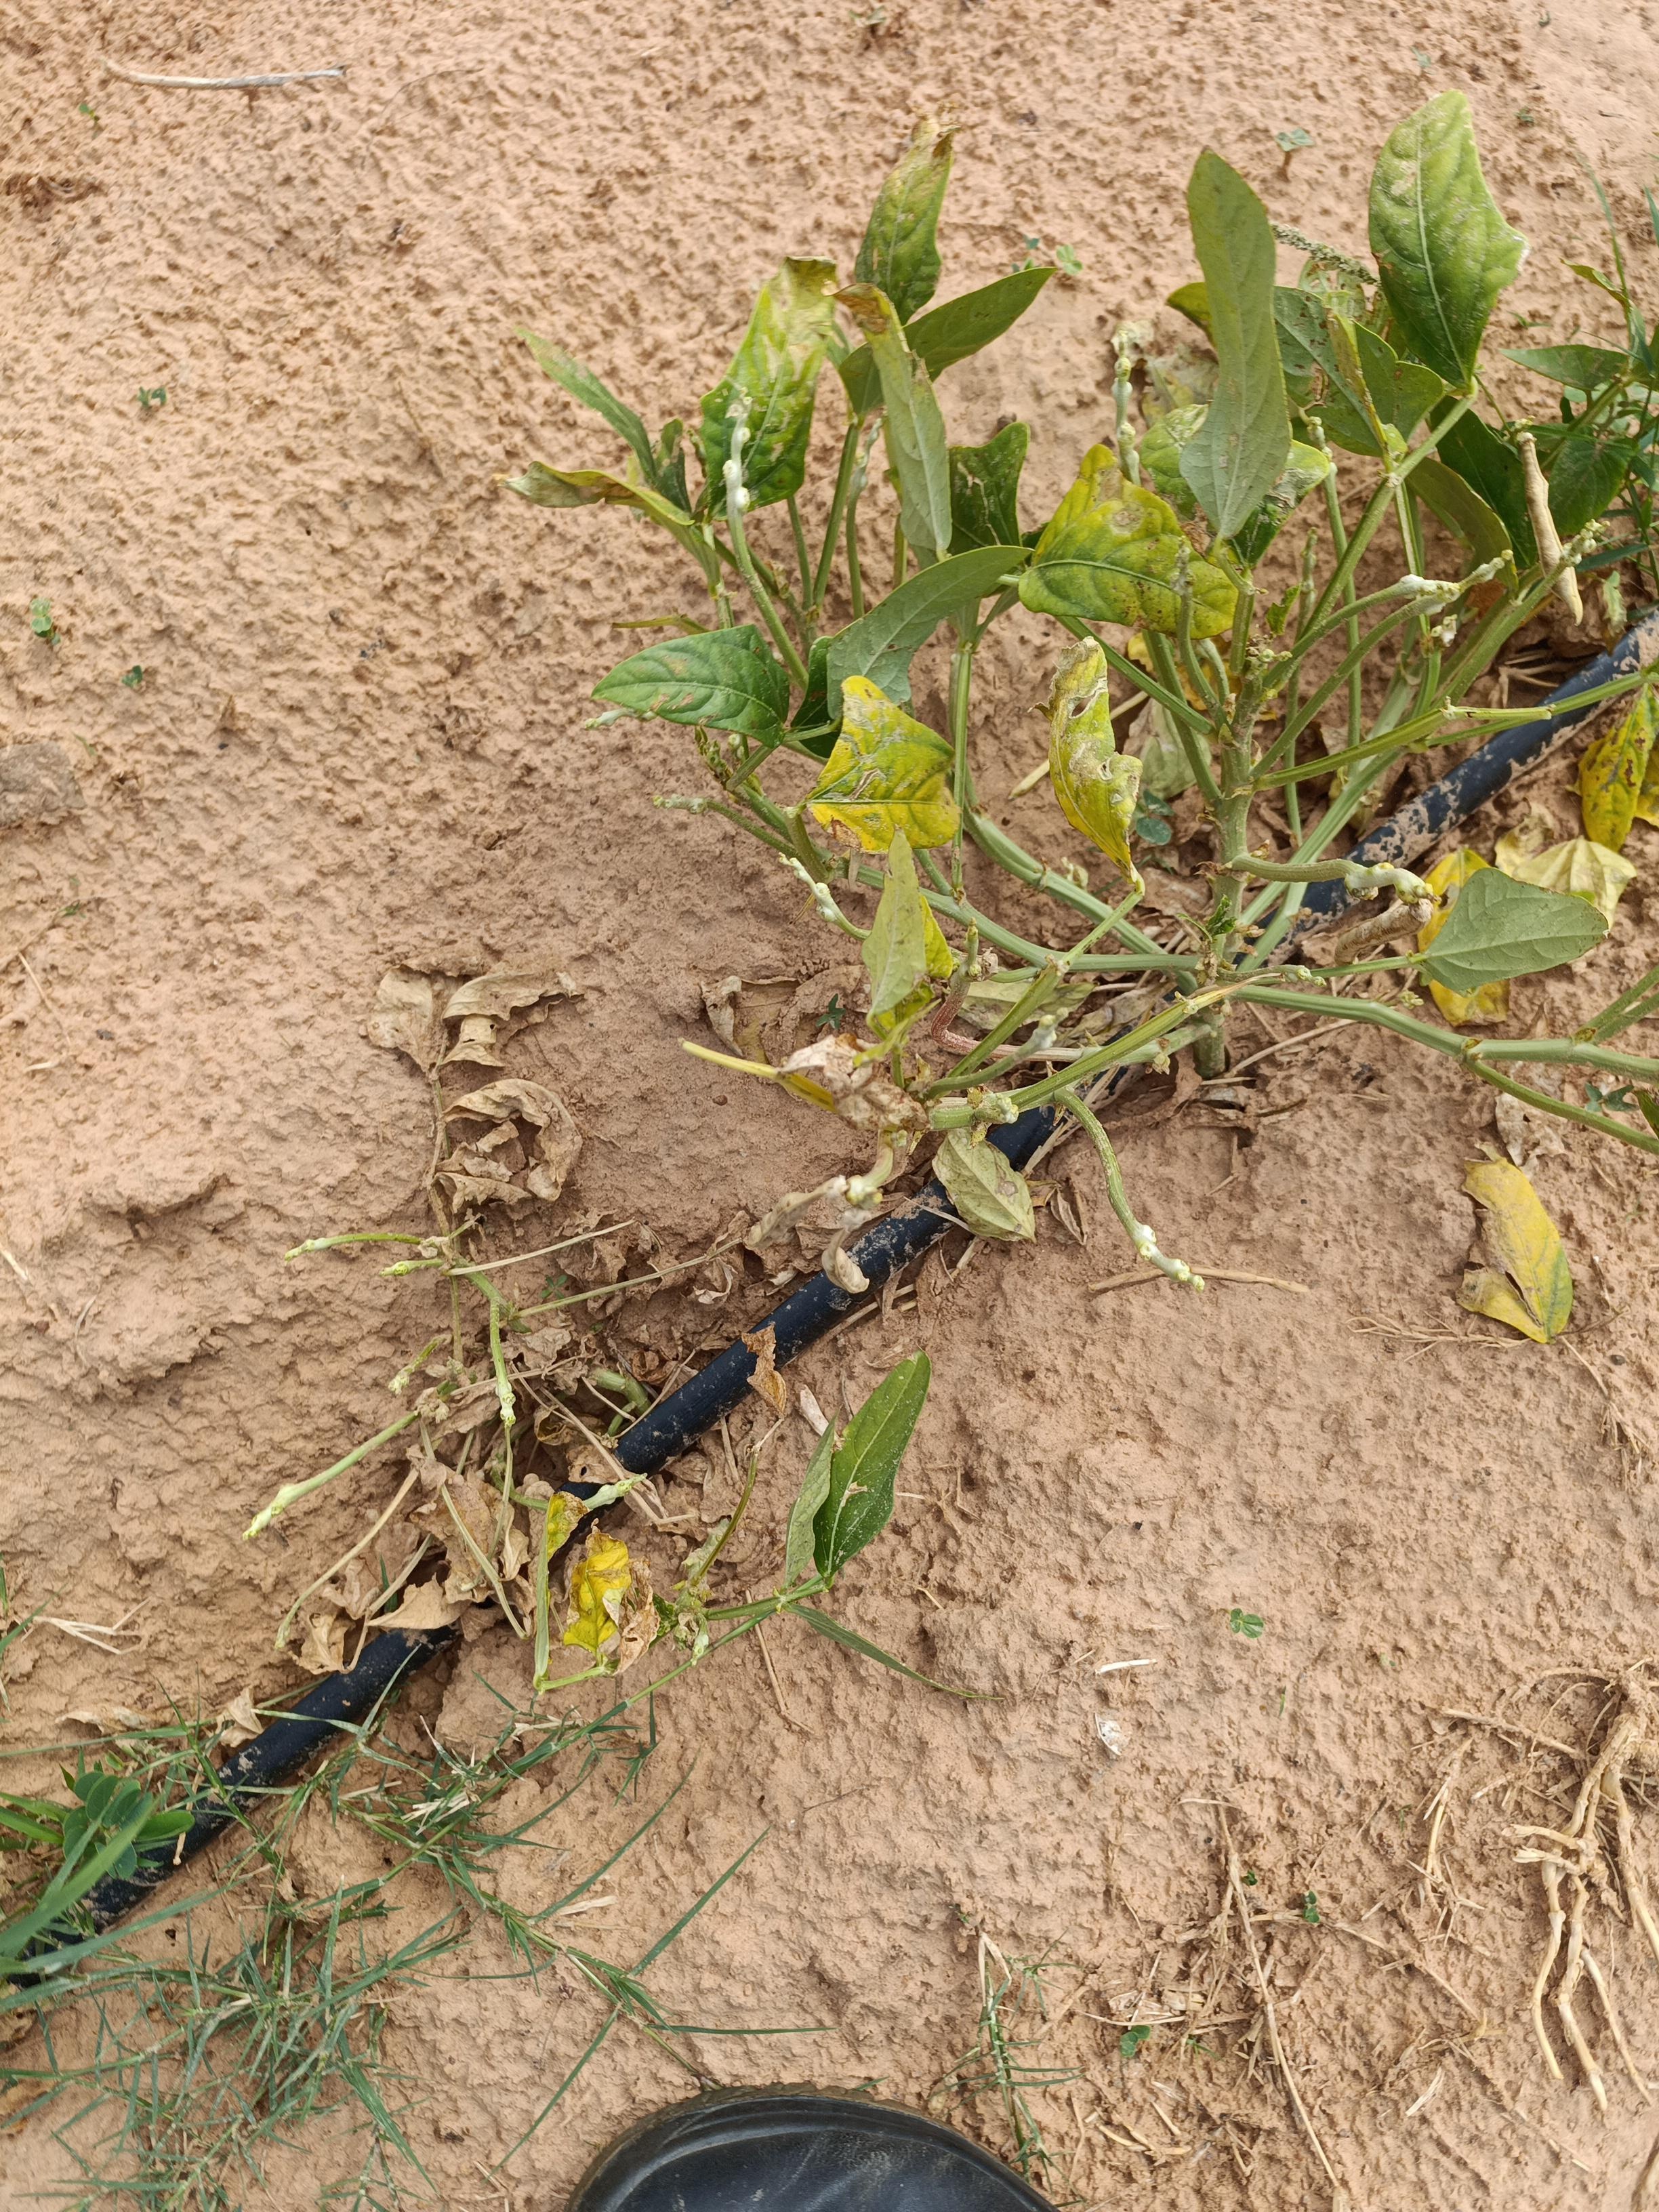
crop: cowpea
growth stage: development pod
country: Nigeria
